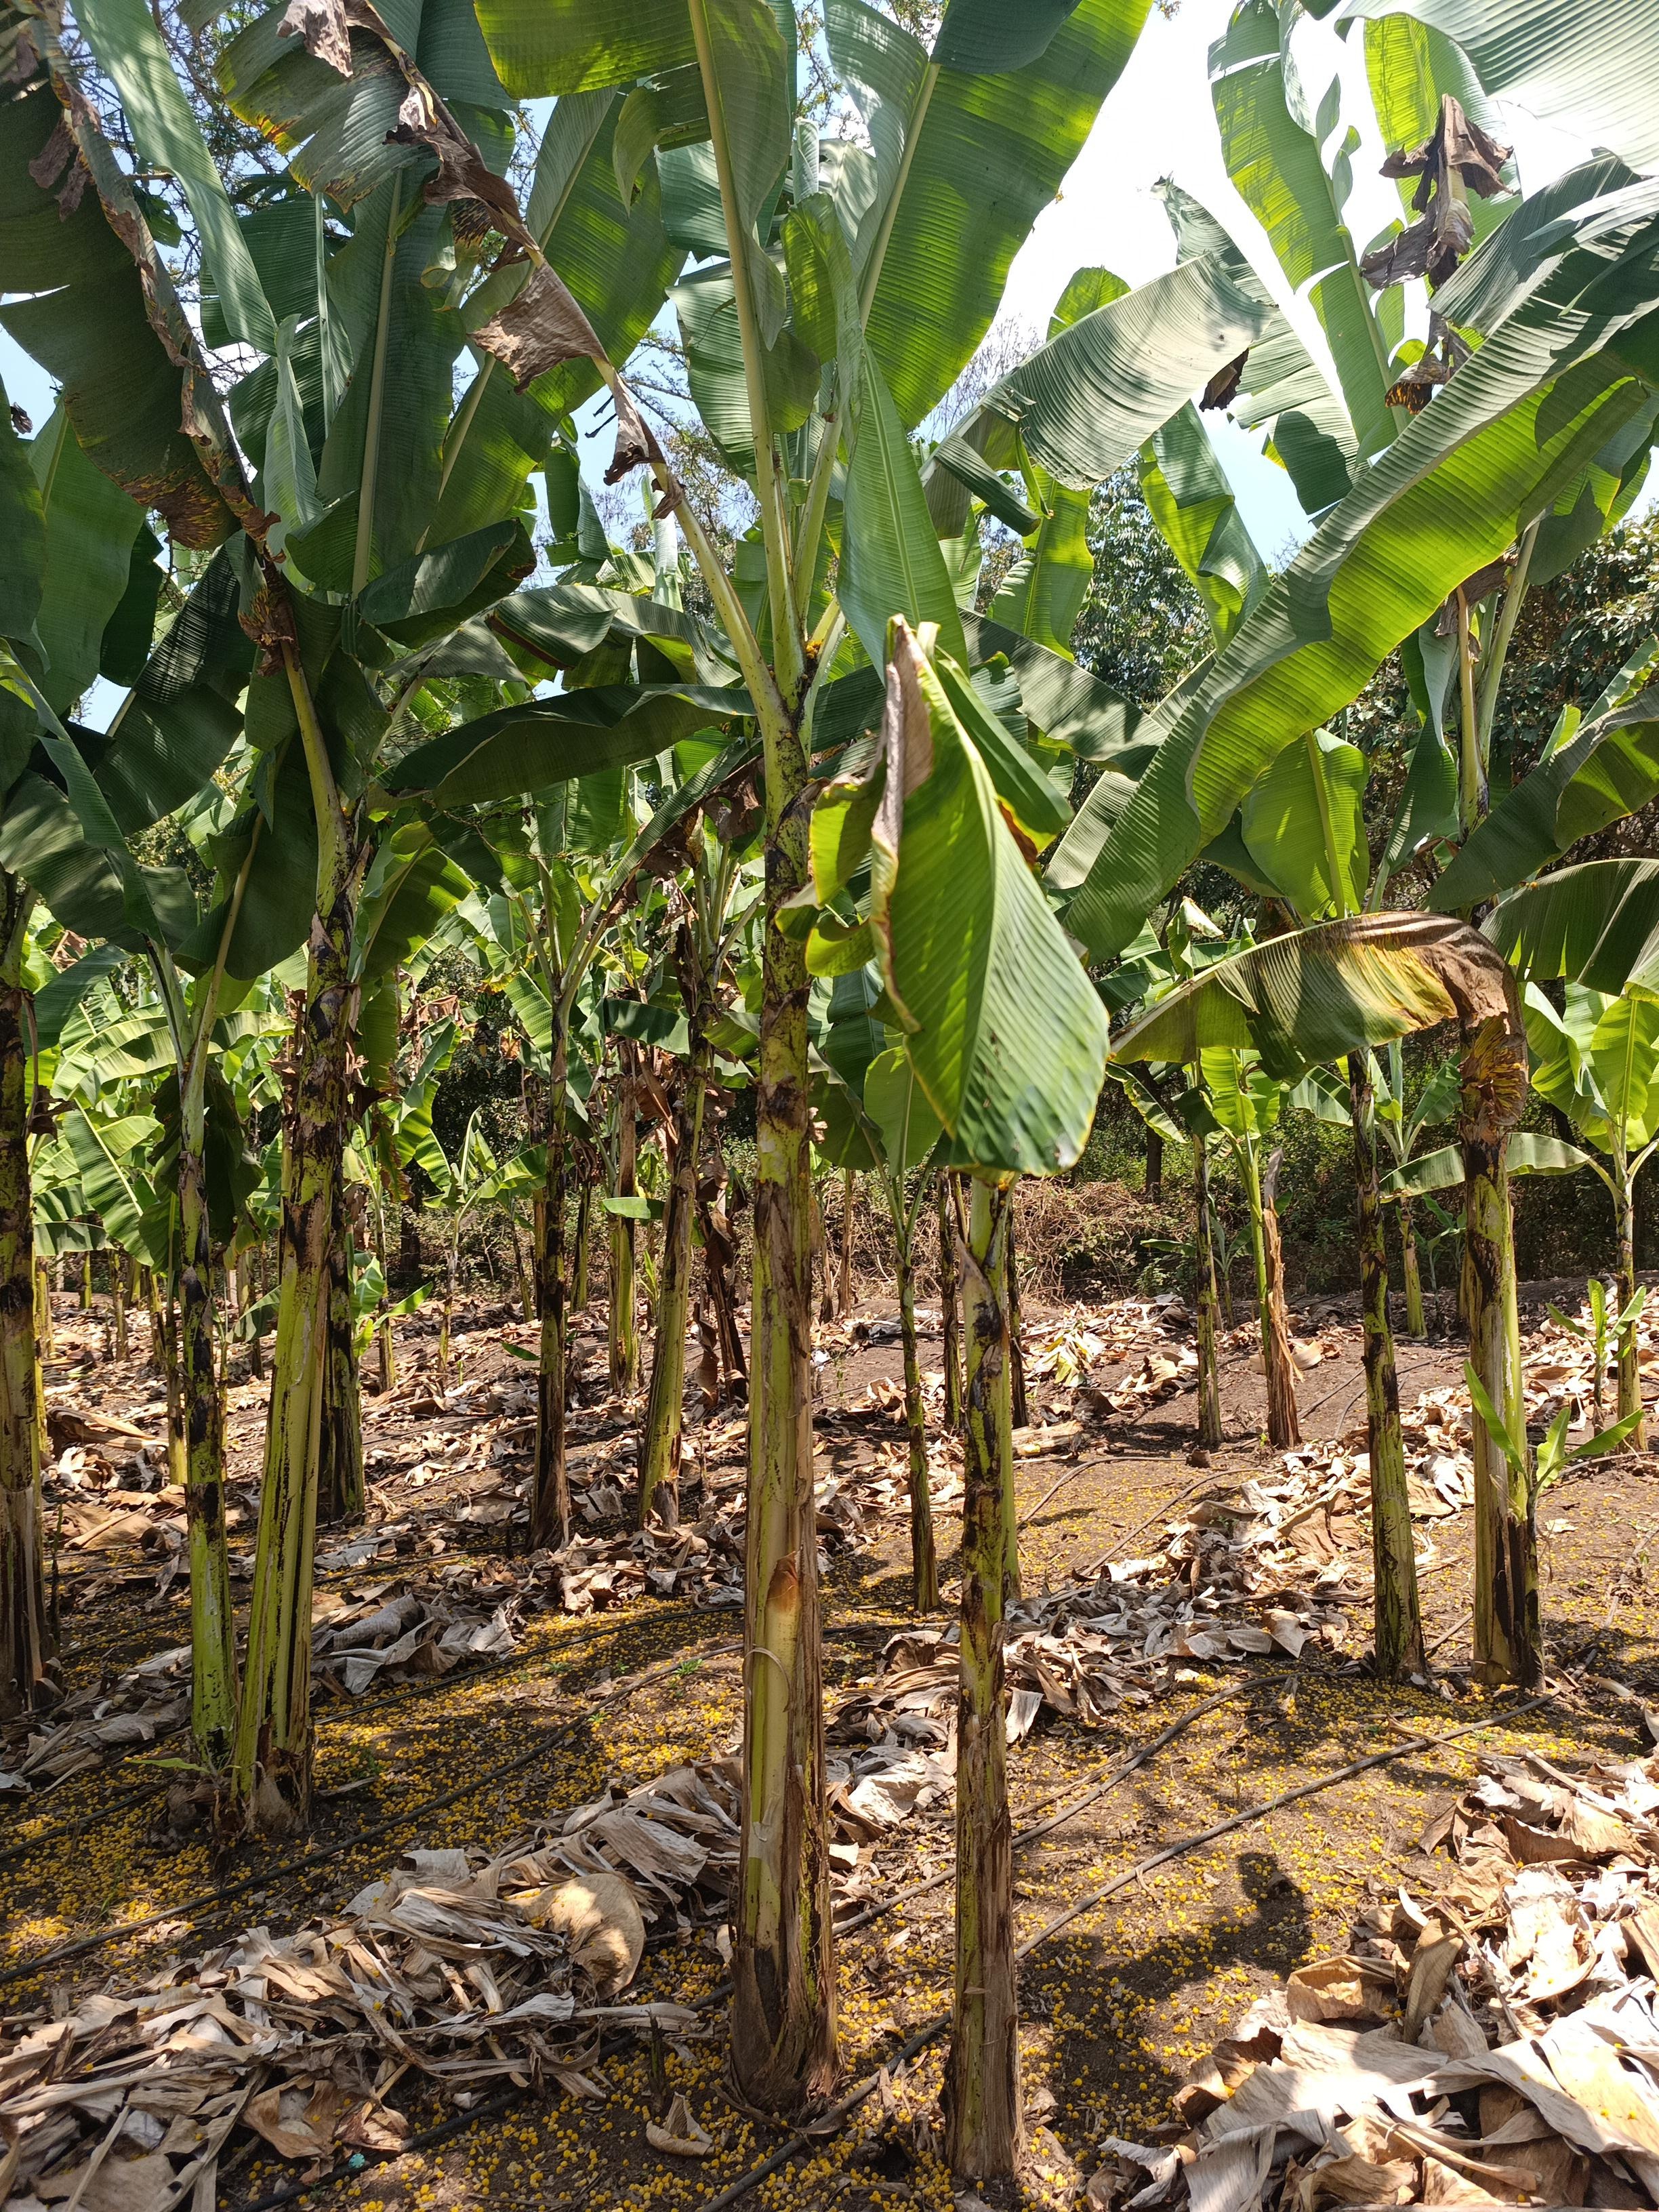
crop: banana
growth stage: vegetative
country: Tanzania
